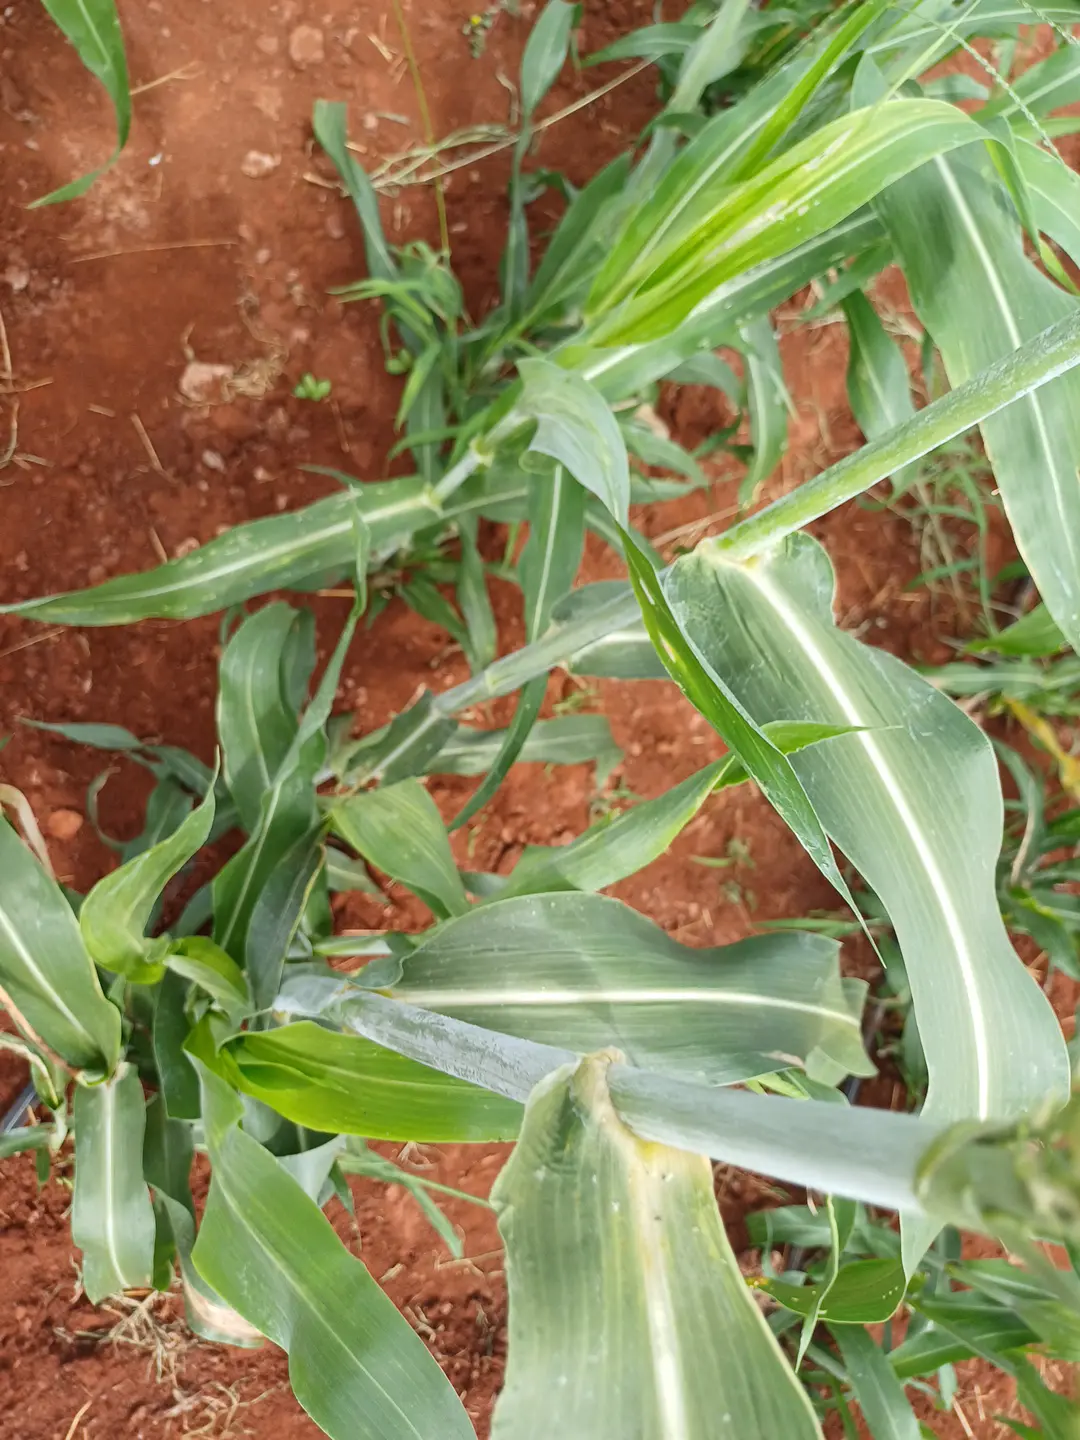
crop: sorghum
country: Kenya
